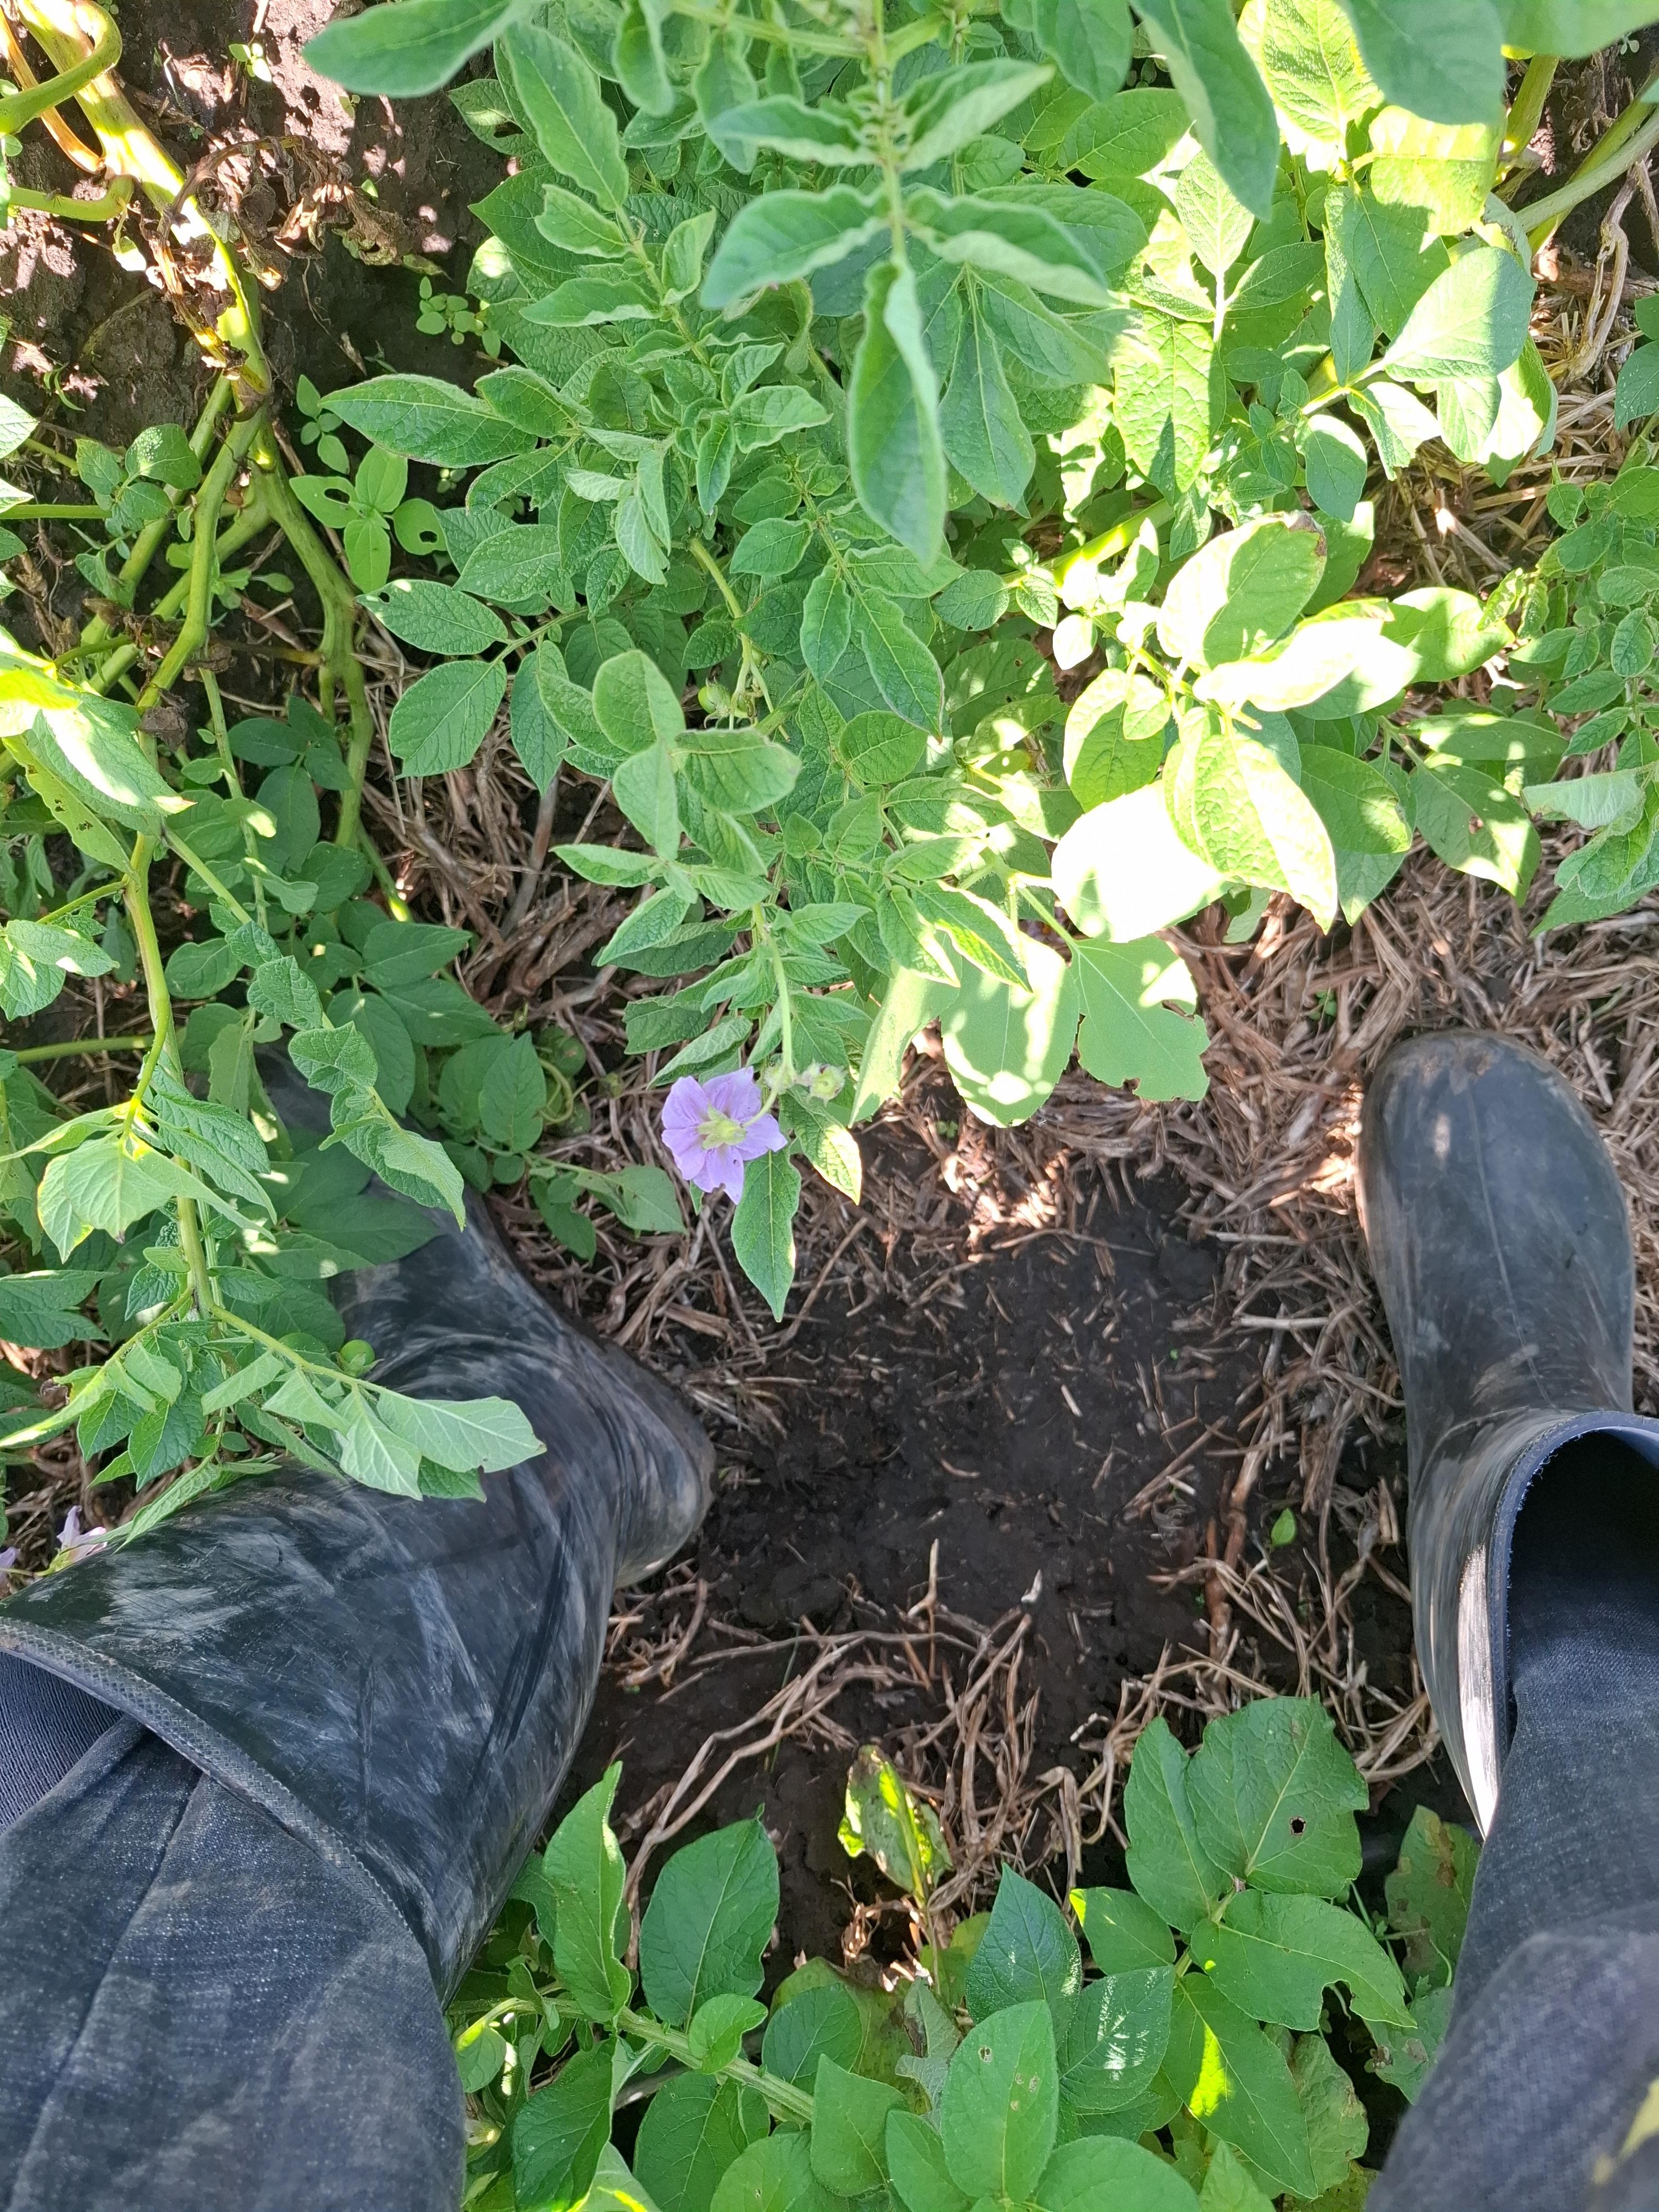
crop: potato
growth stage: flowering
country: Tanzania
